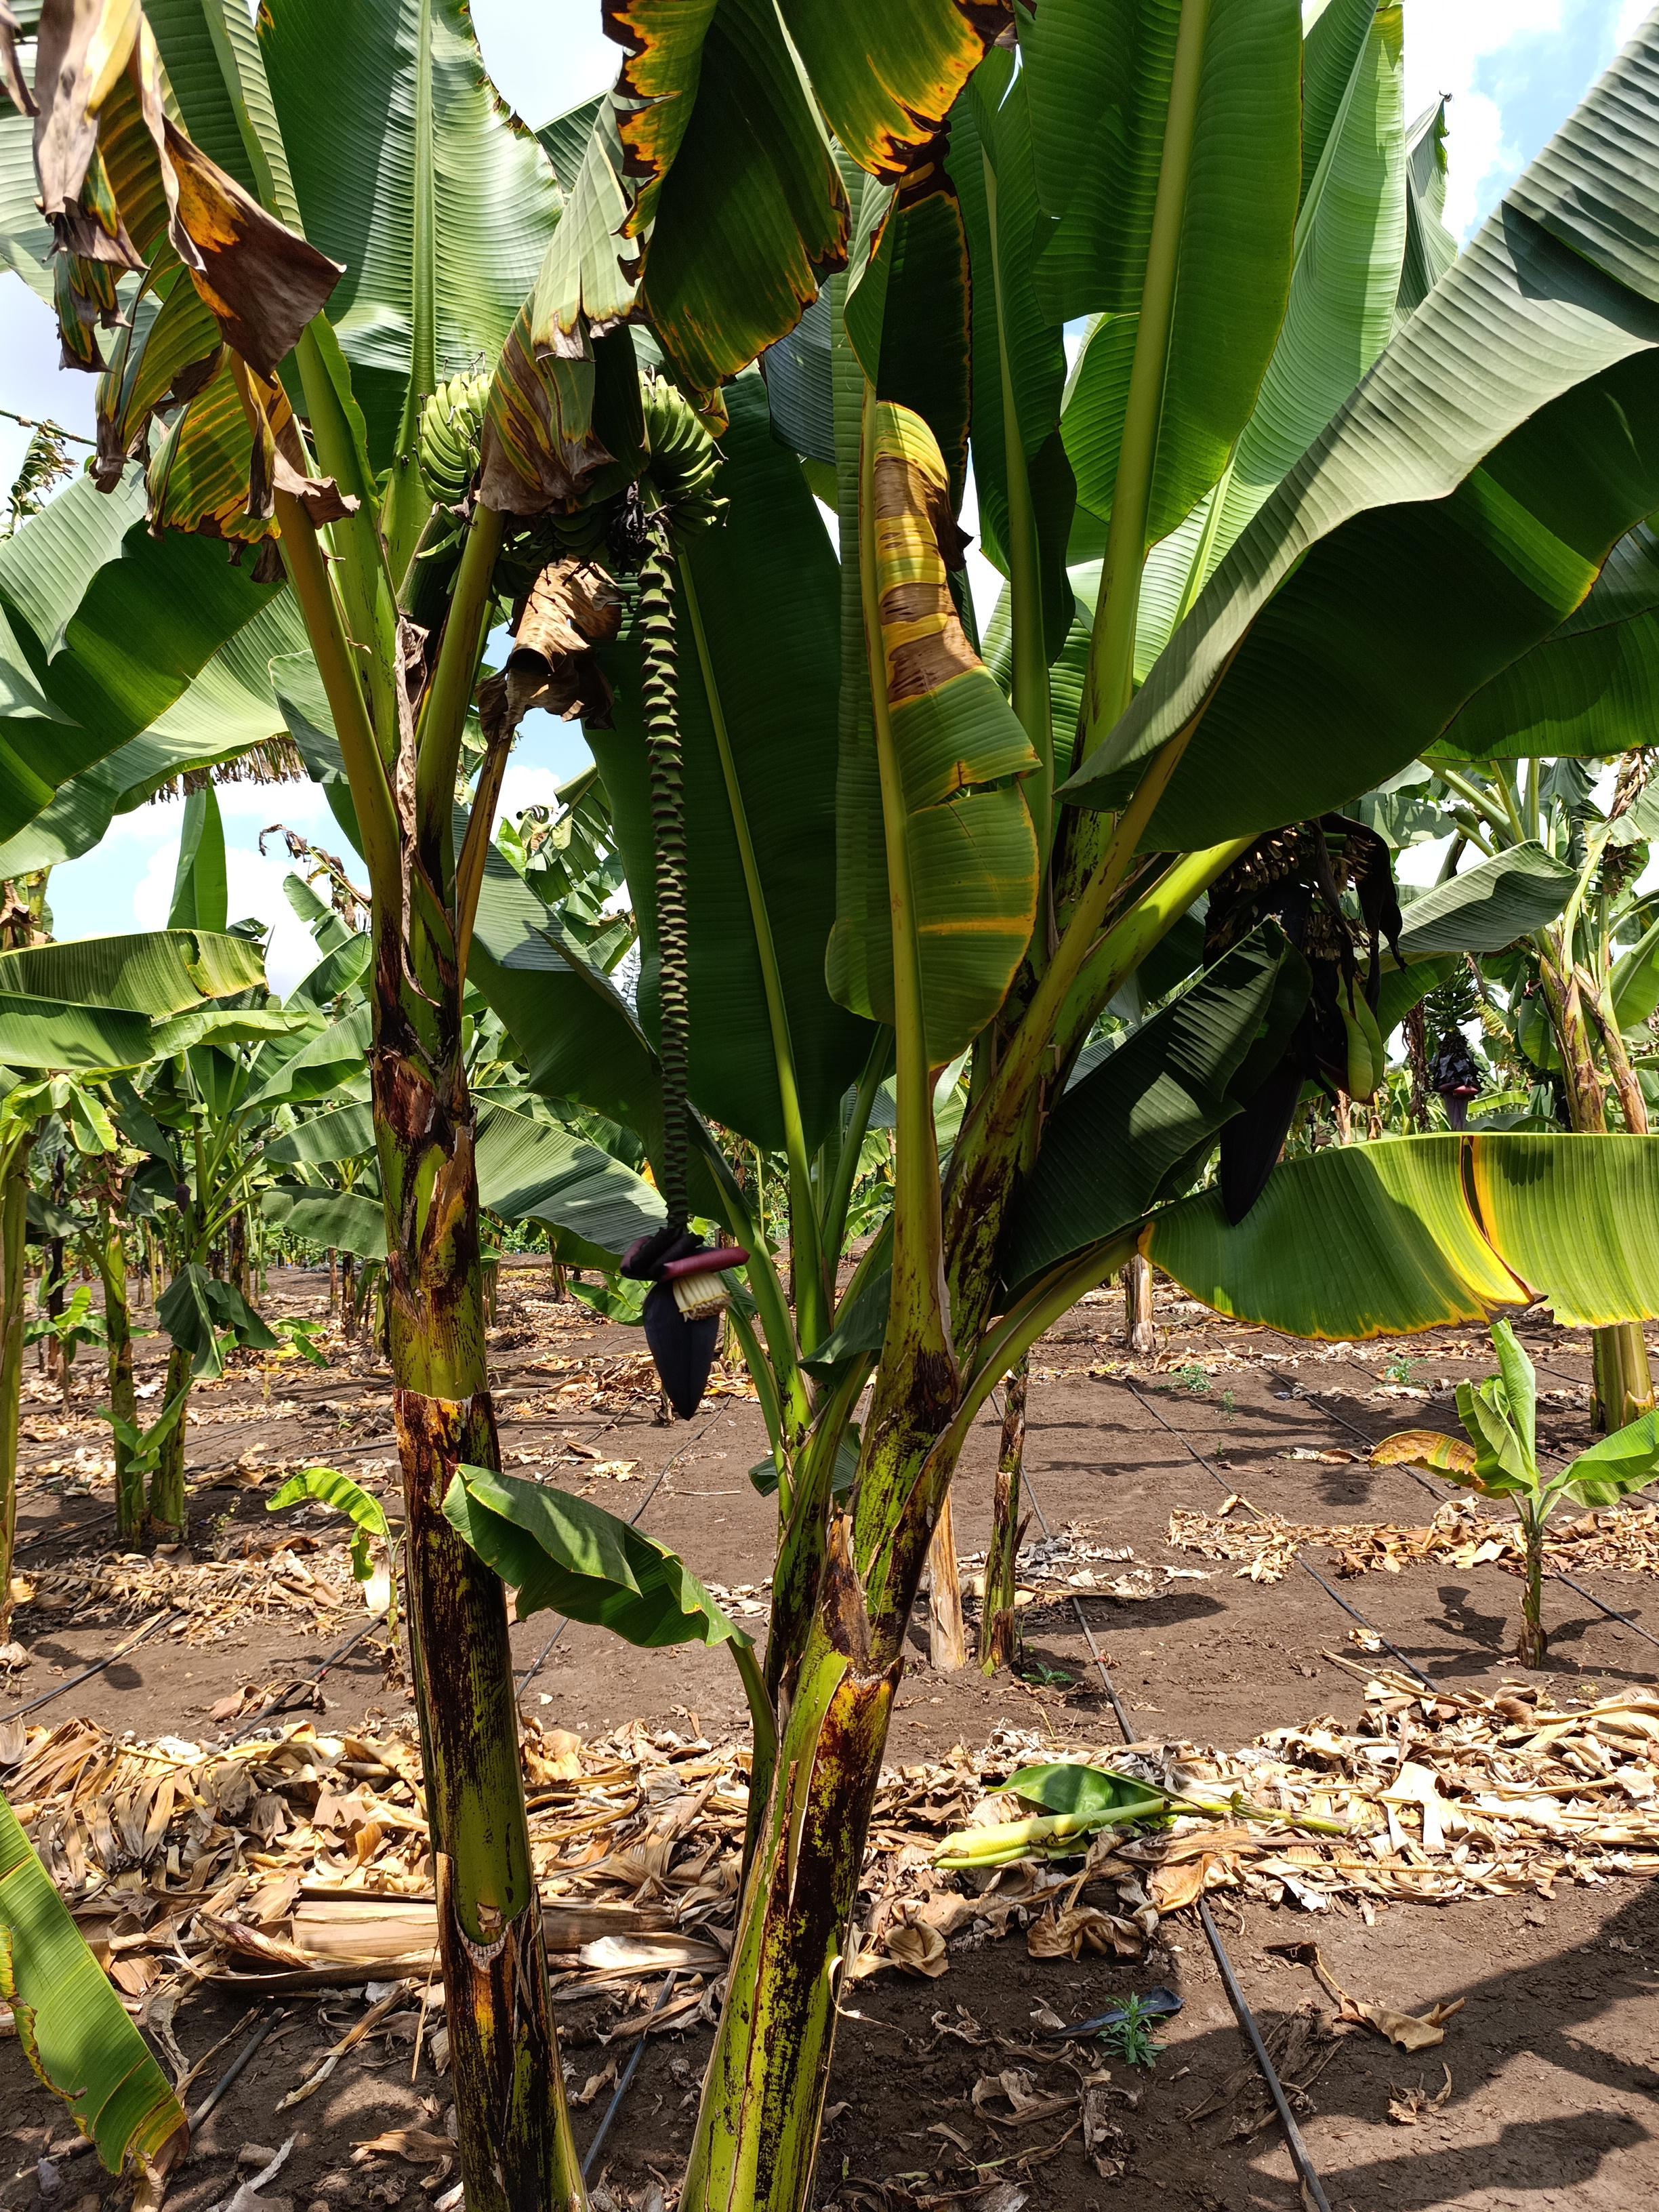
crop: banana
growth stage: flowering
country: Tanzania
